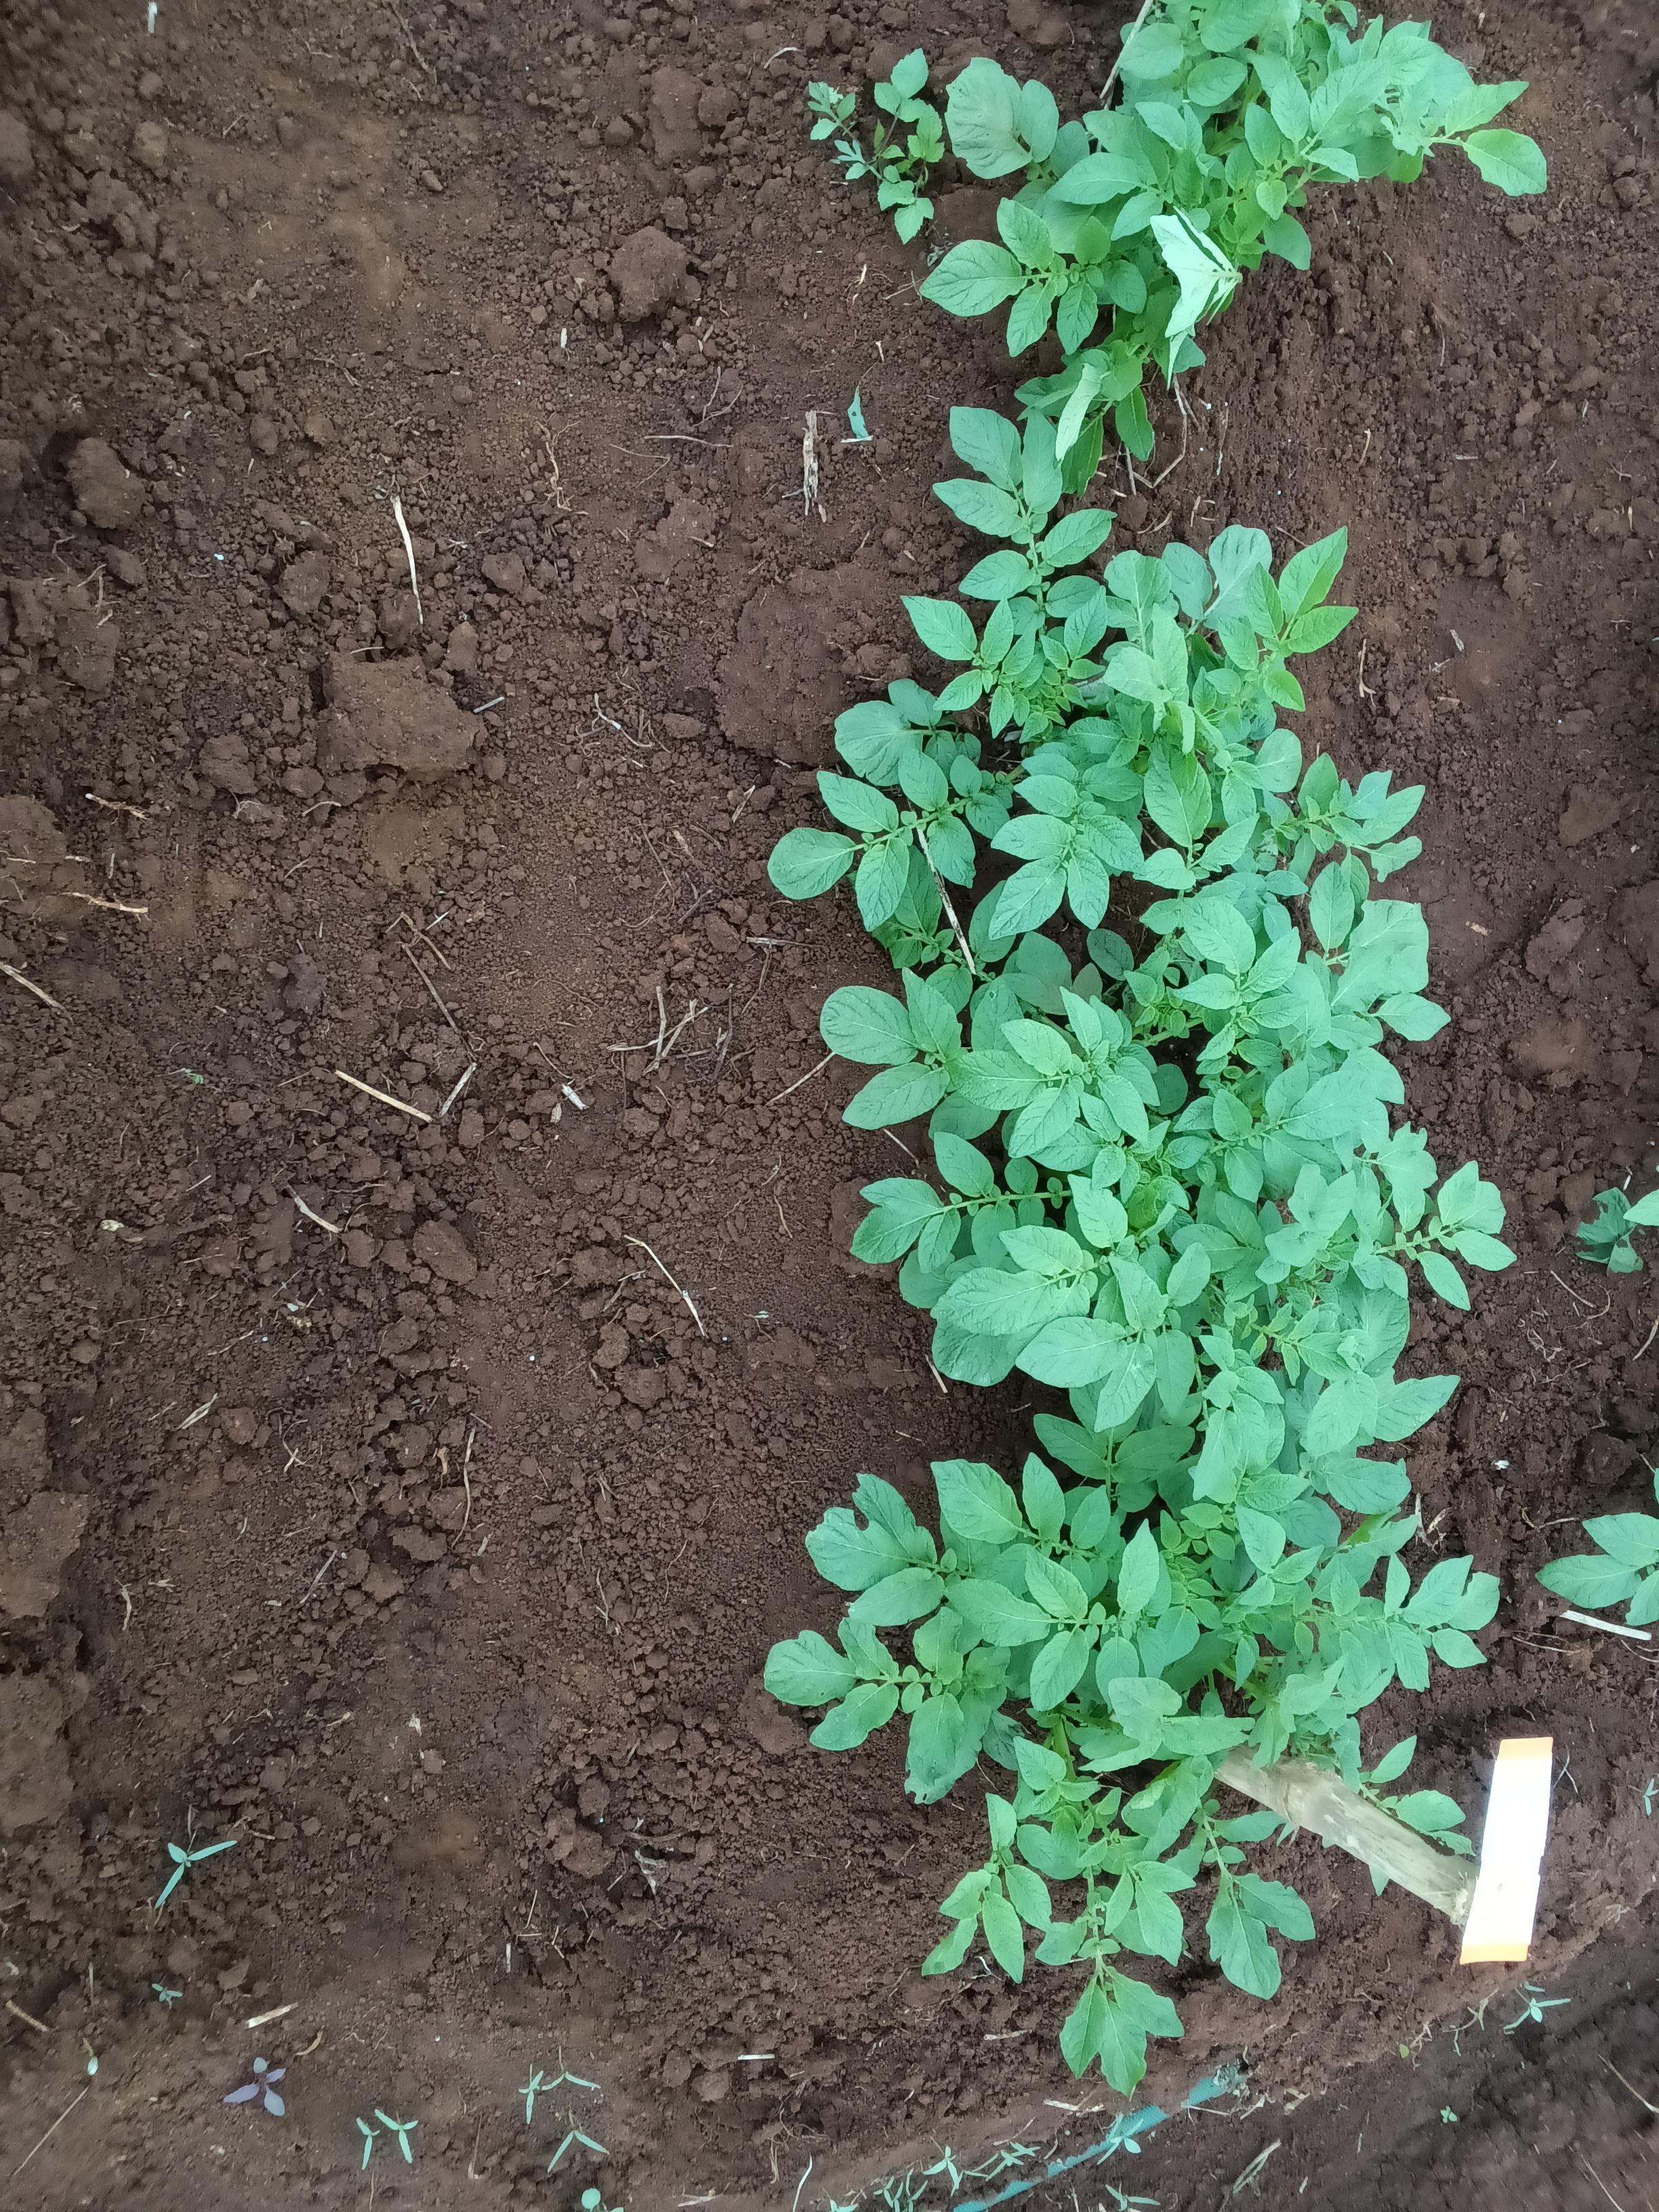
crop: potato
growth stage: emergence
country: Kenya
